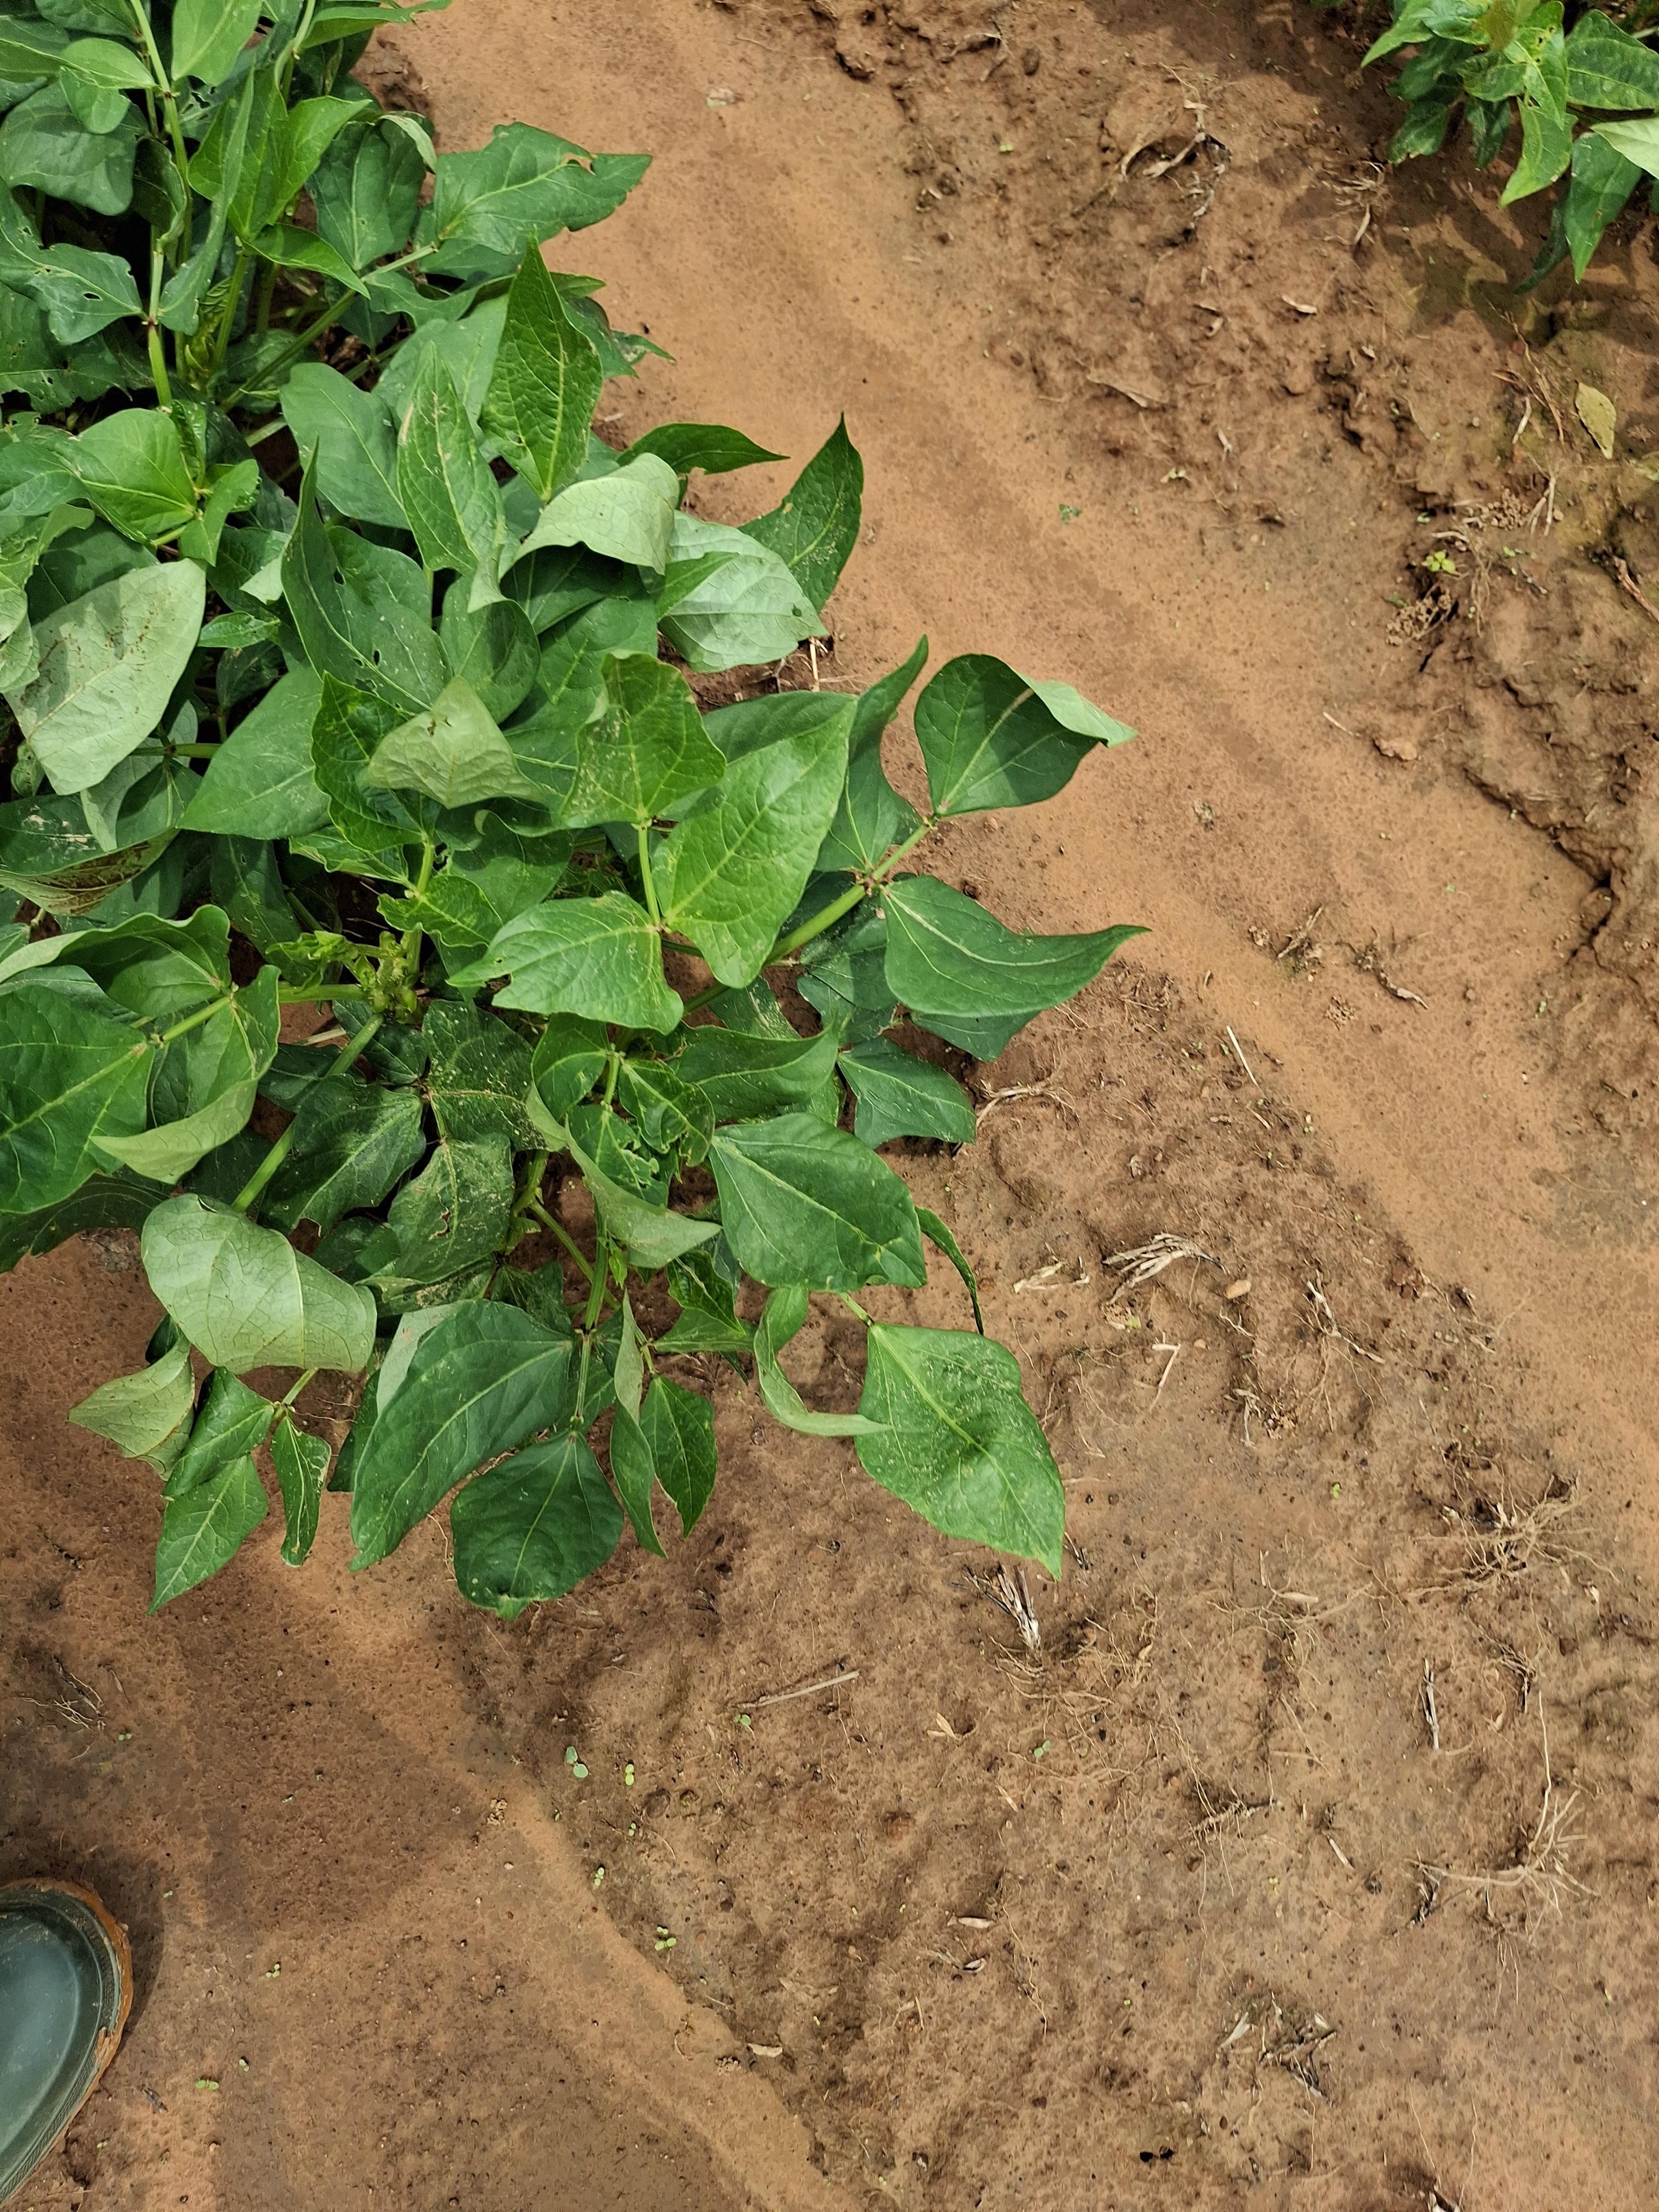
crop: cowpea
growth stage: vegetative
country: Nigeria
